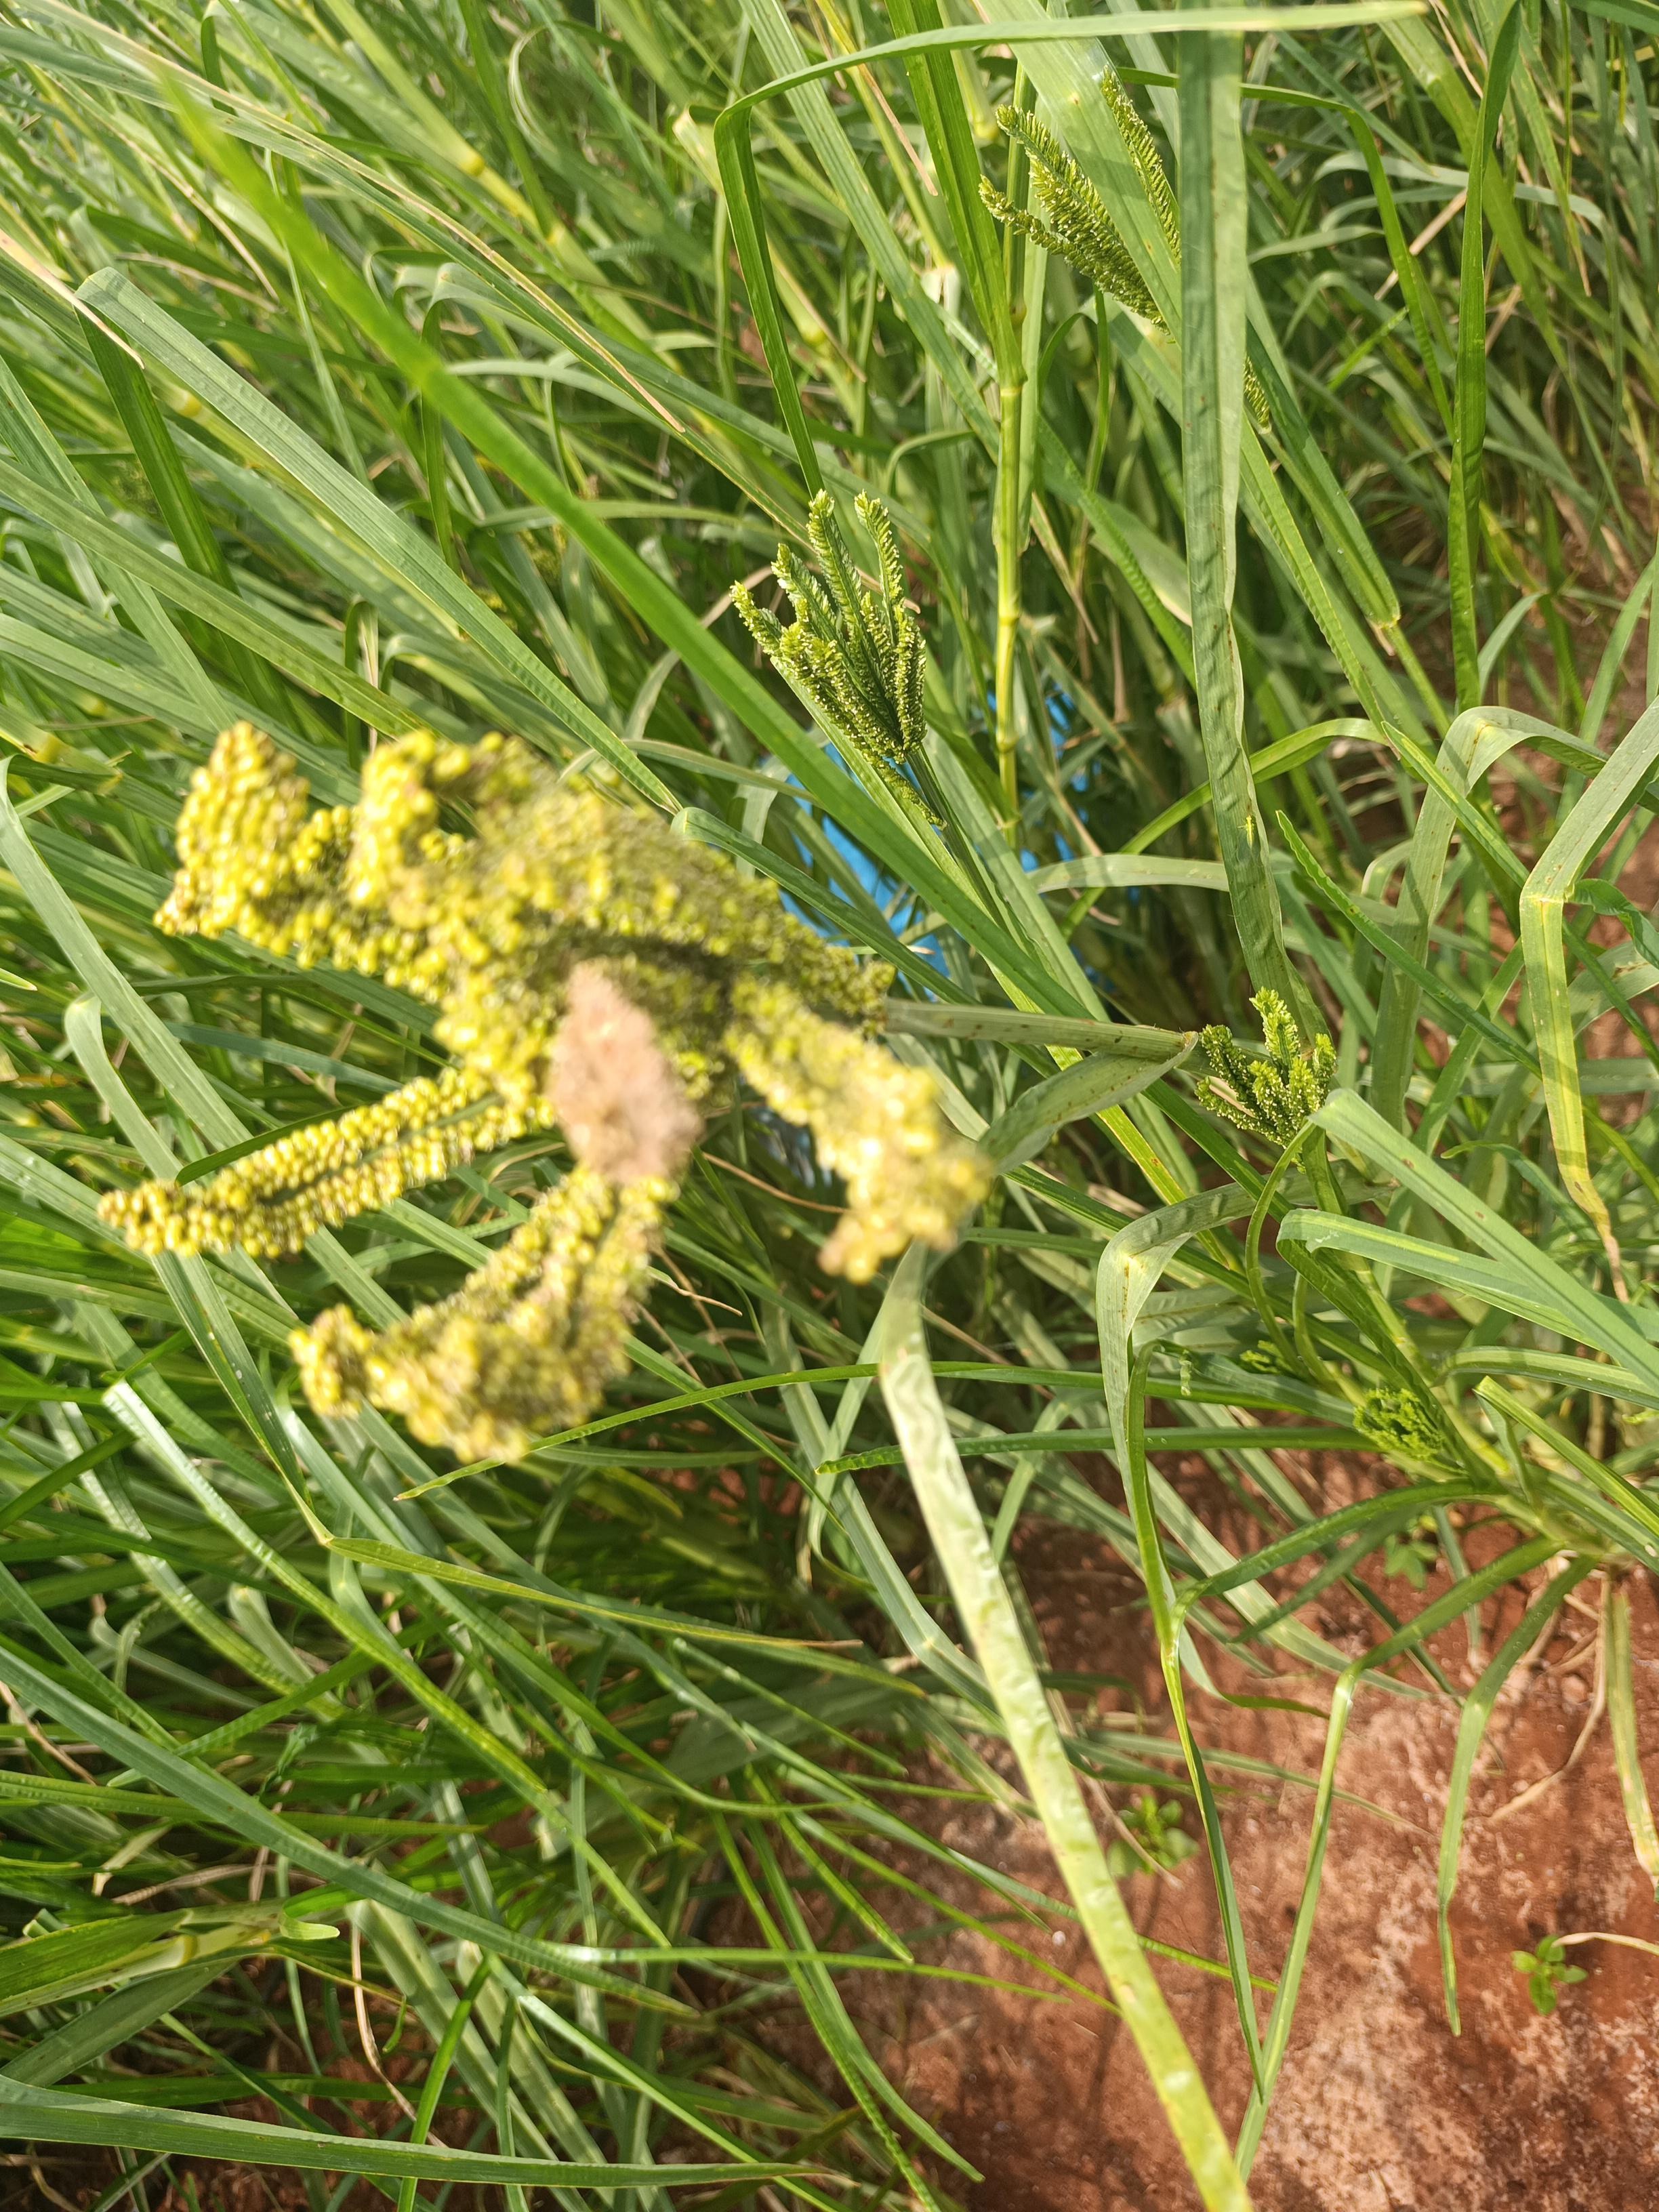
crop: finger millet
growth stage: filling grain
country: Kenya
